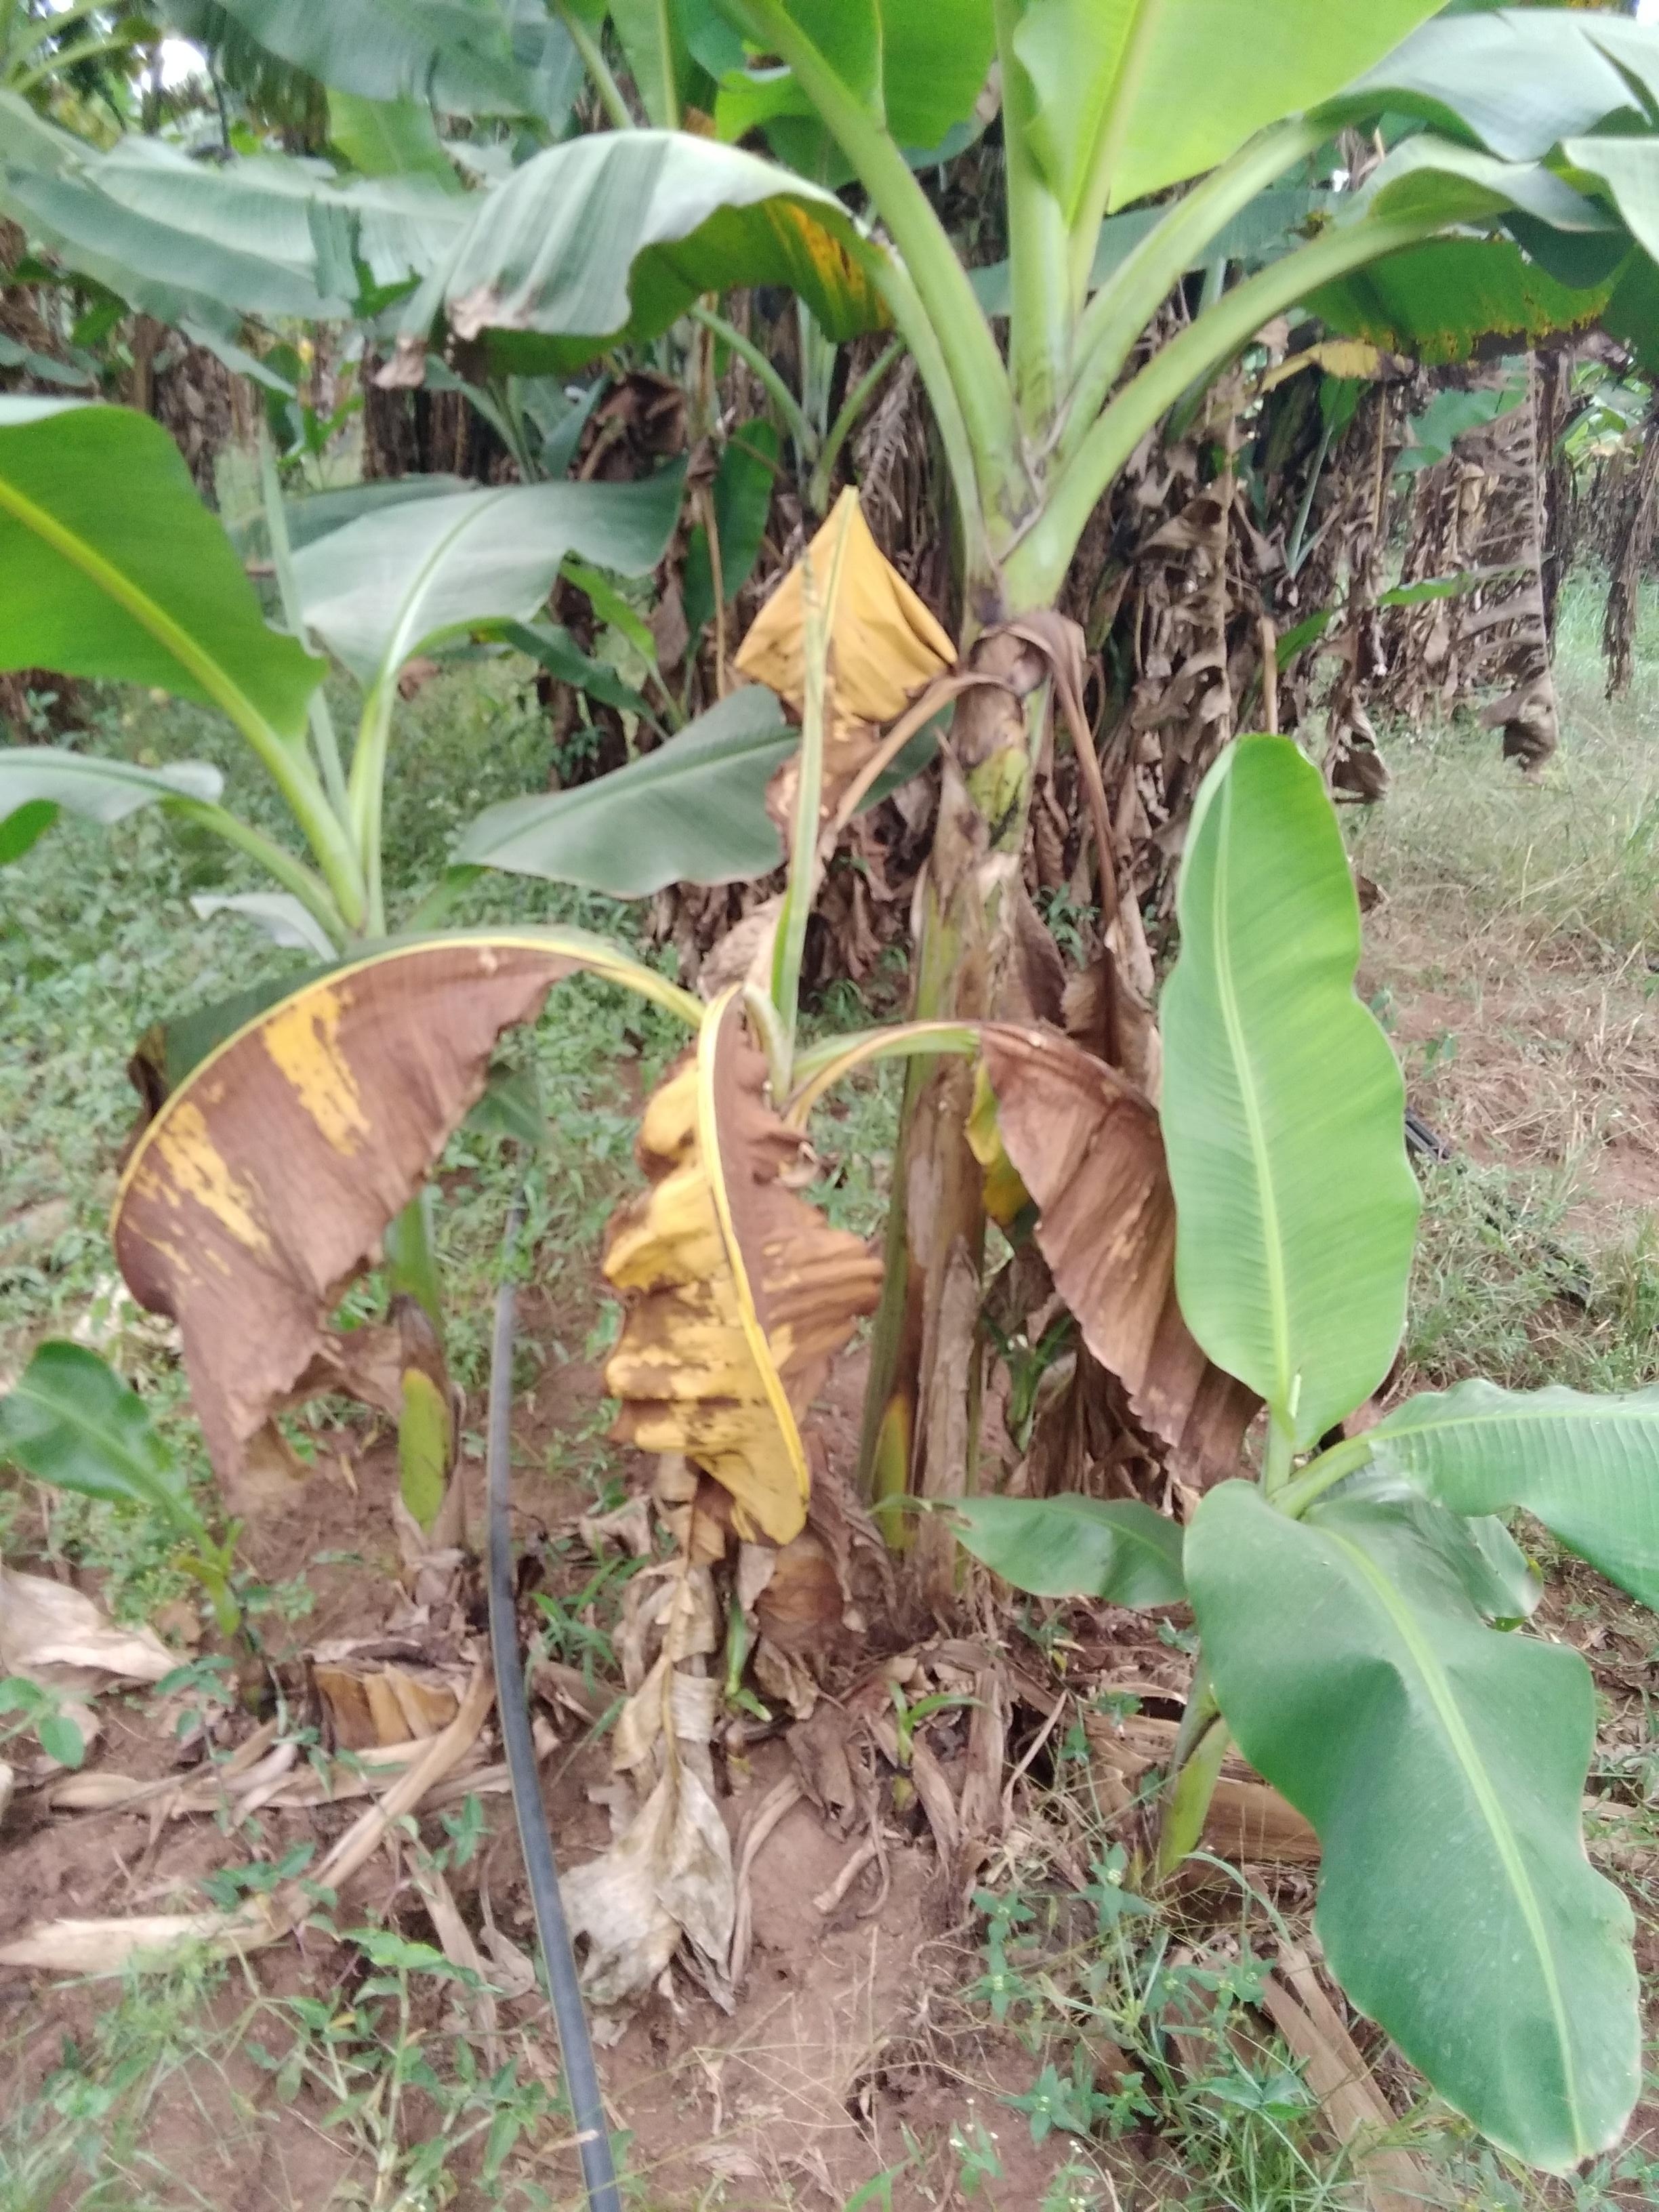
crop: banana
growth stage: vegetative
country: Uganda
